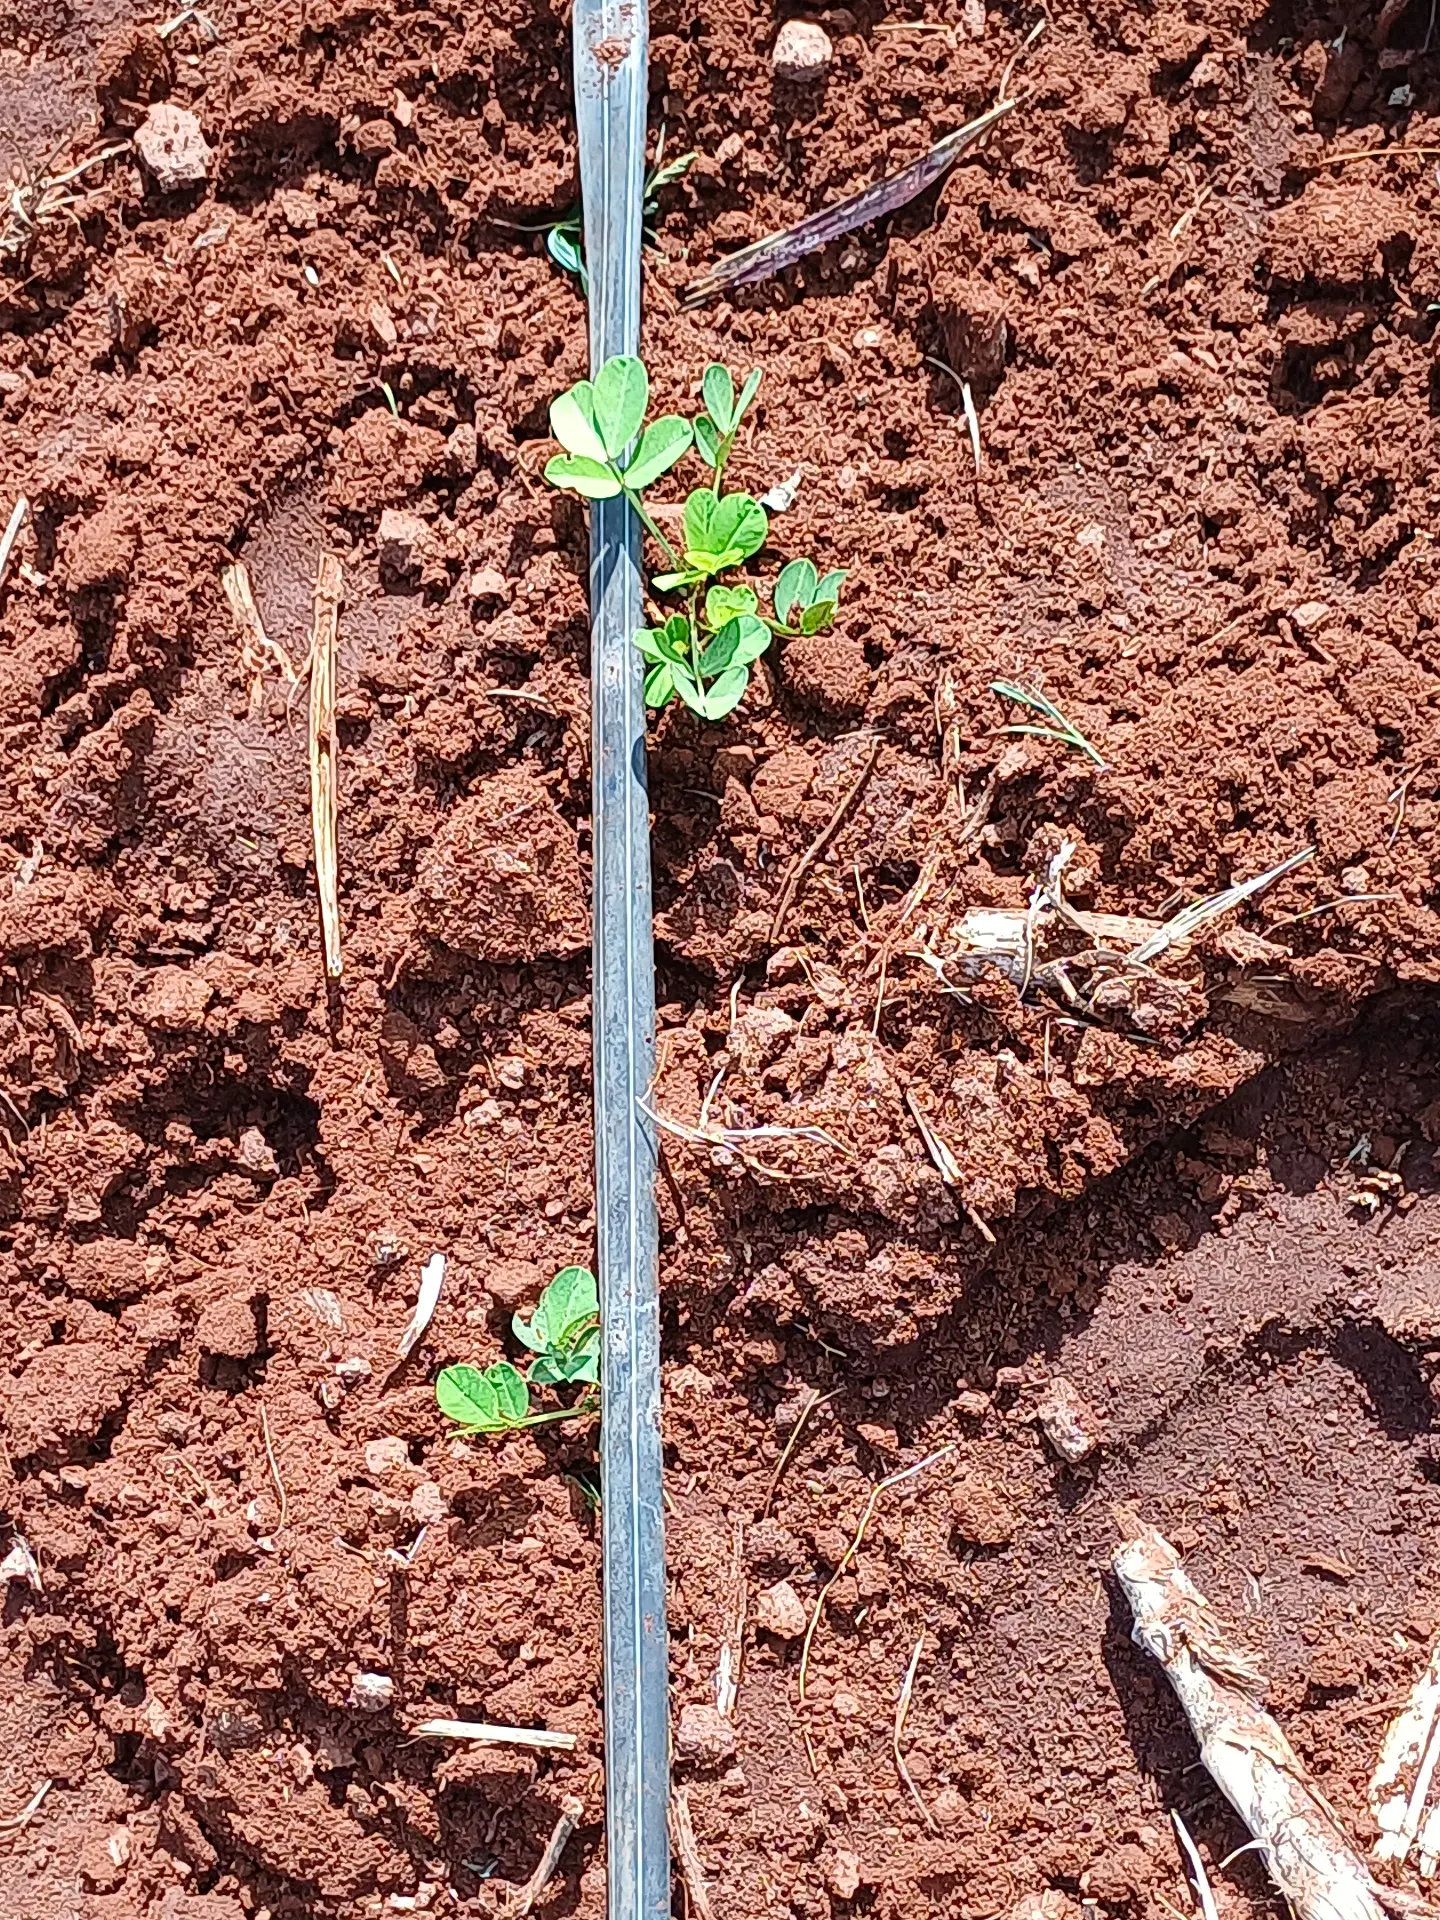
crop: groundnut
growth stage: vegetative
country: Kenya
